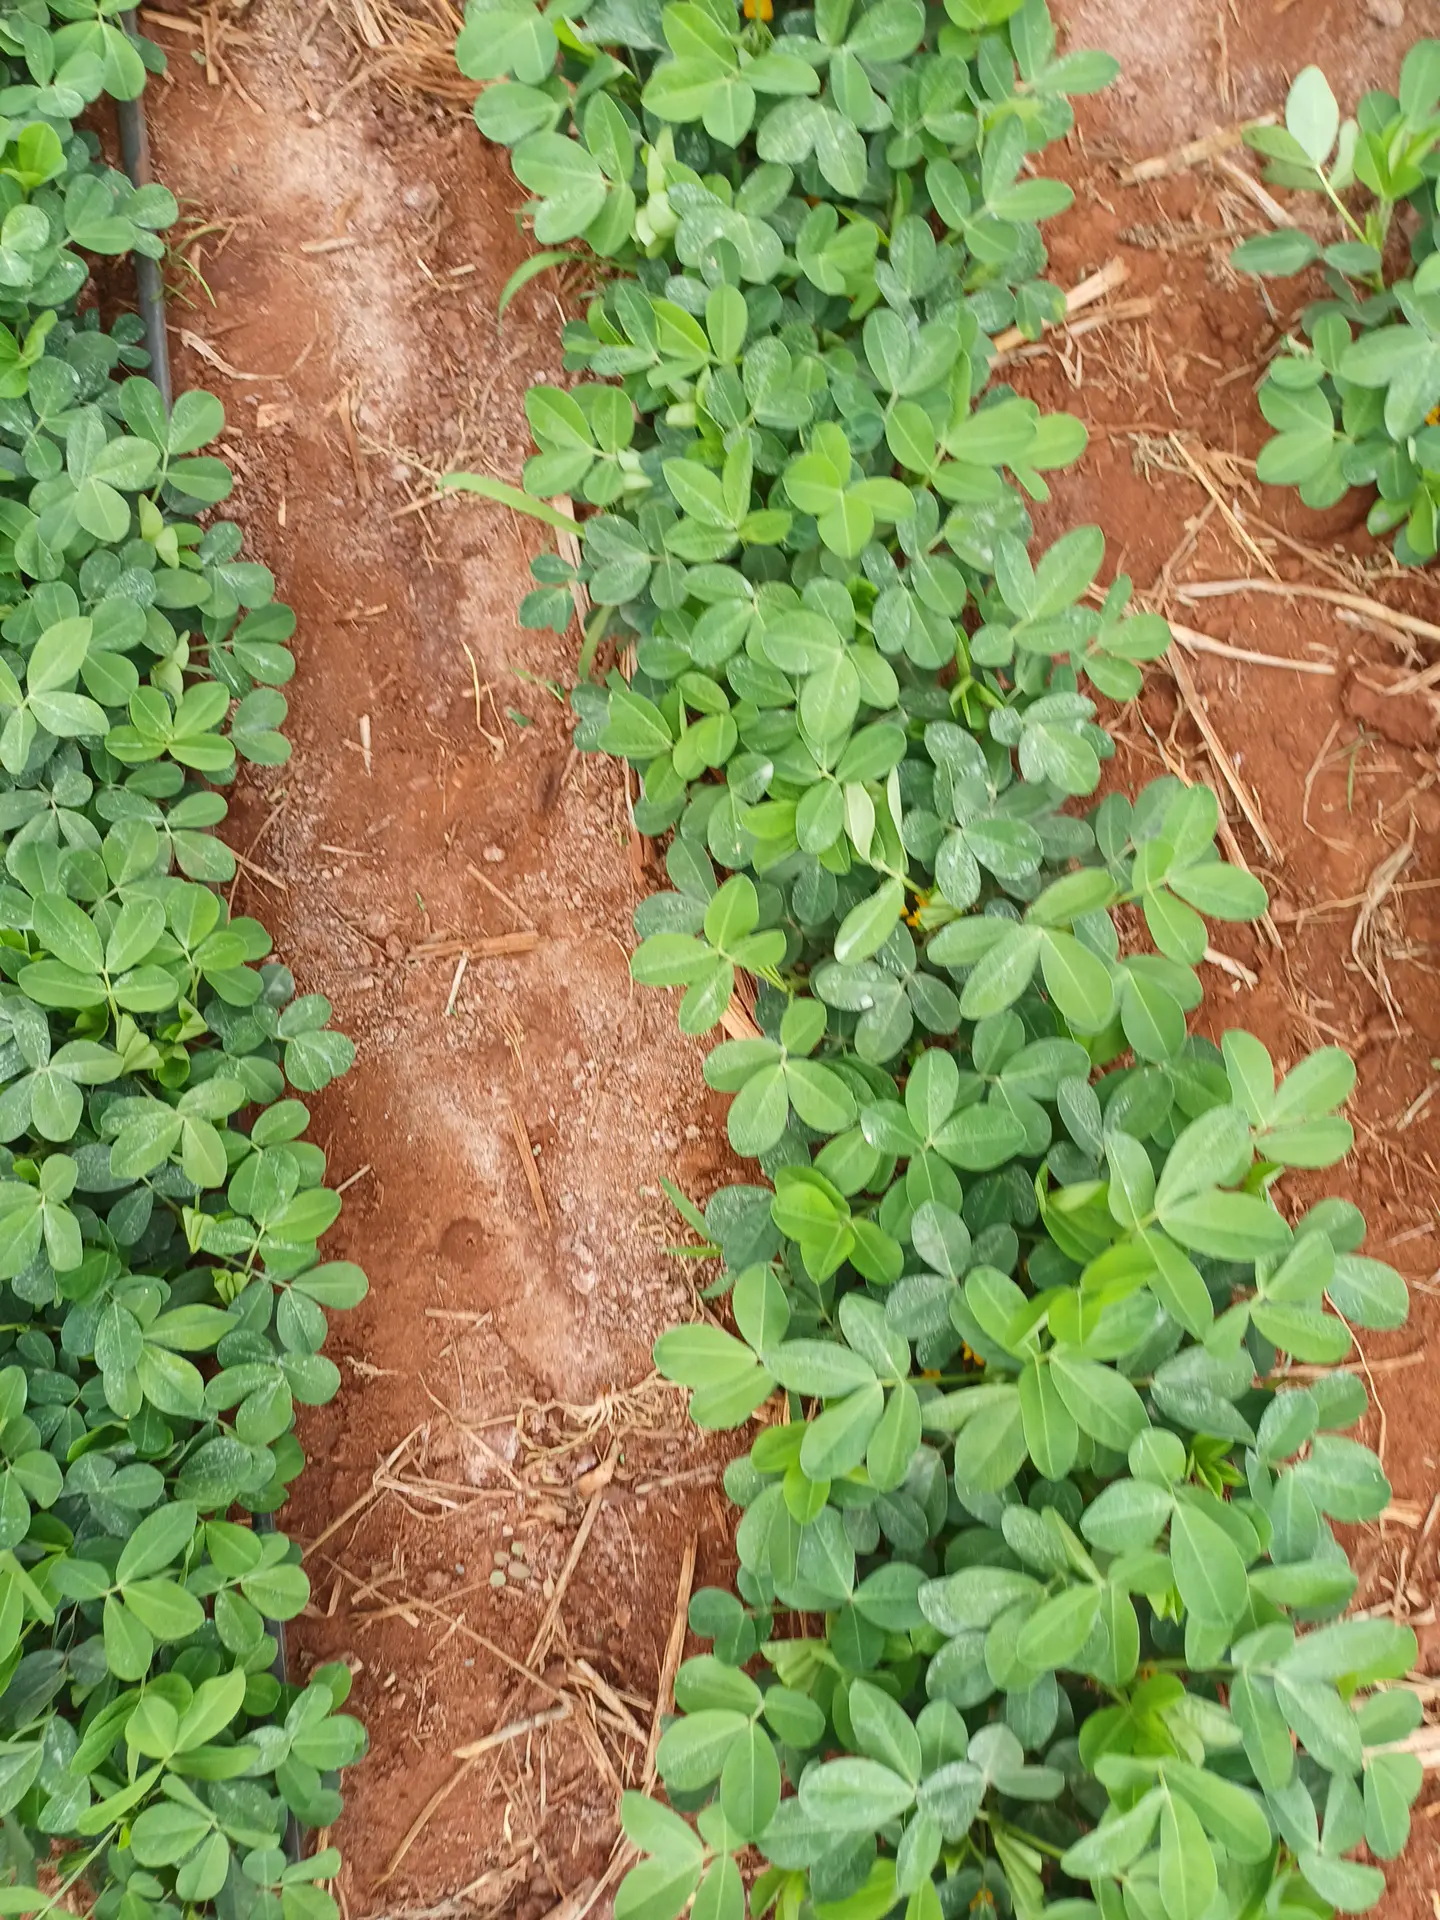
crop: groundnut
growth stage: flowering
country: Kenya
